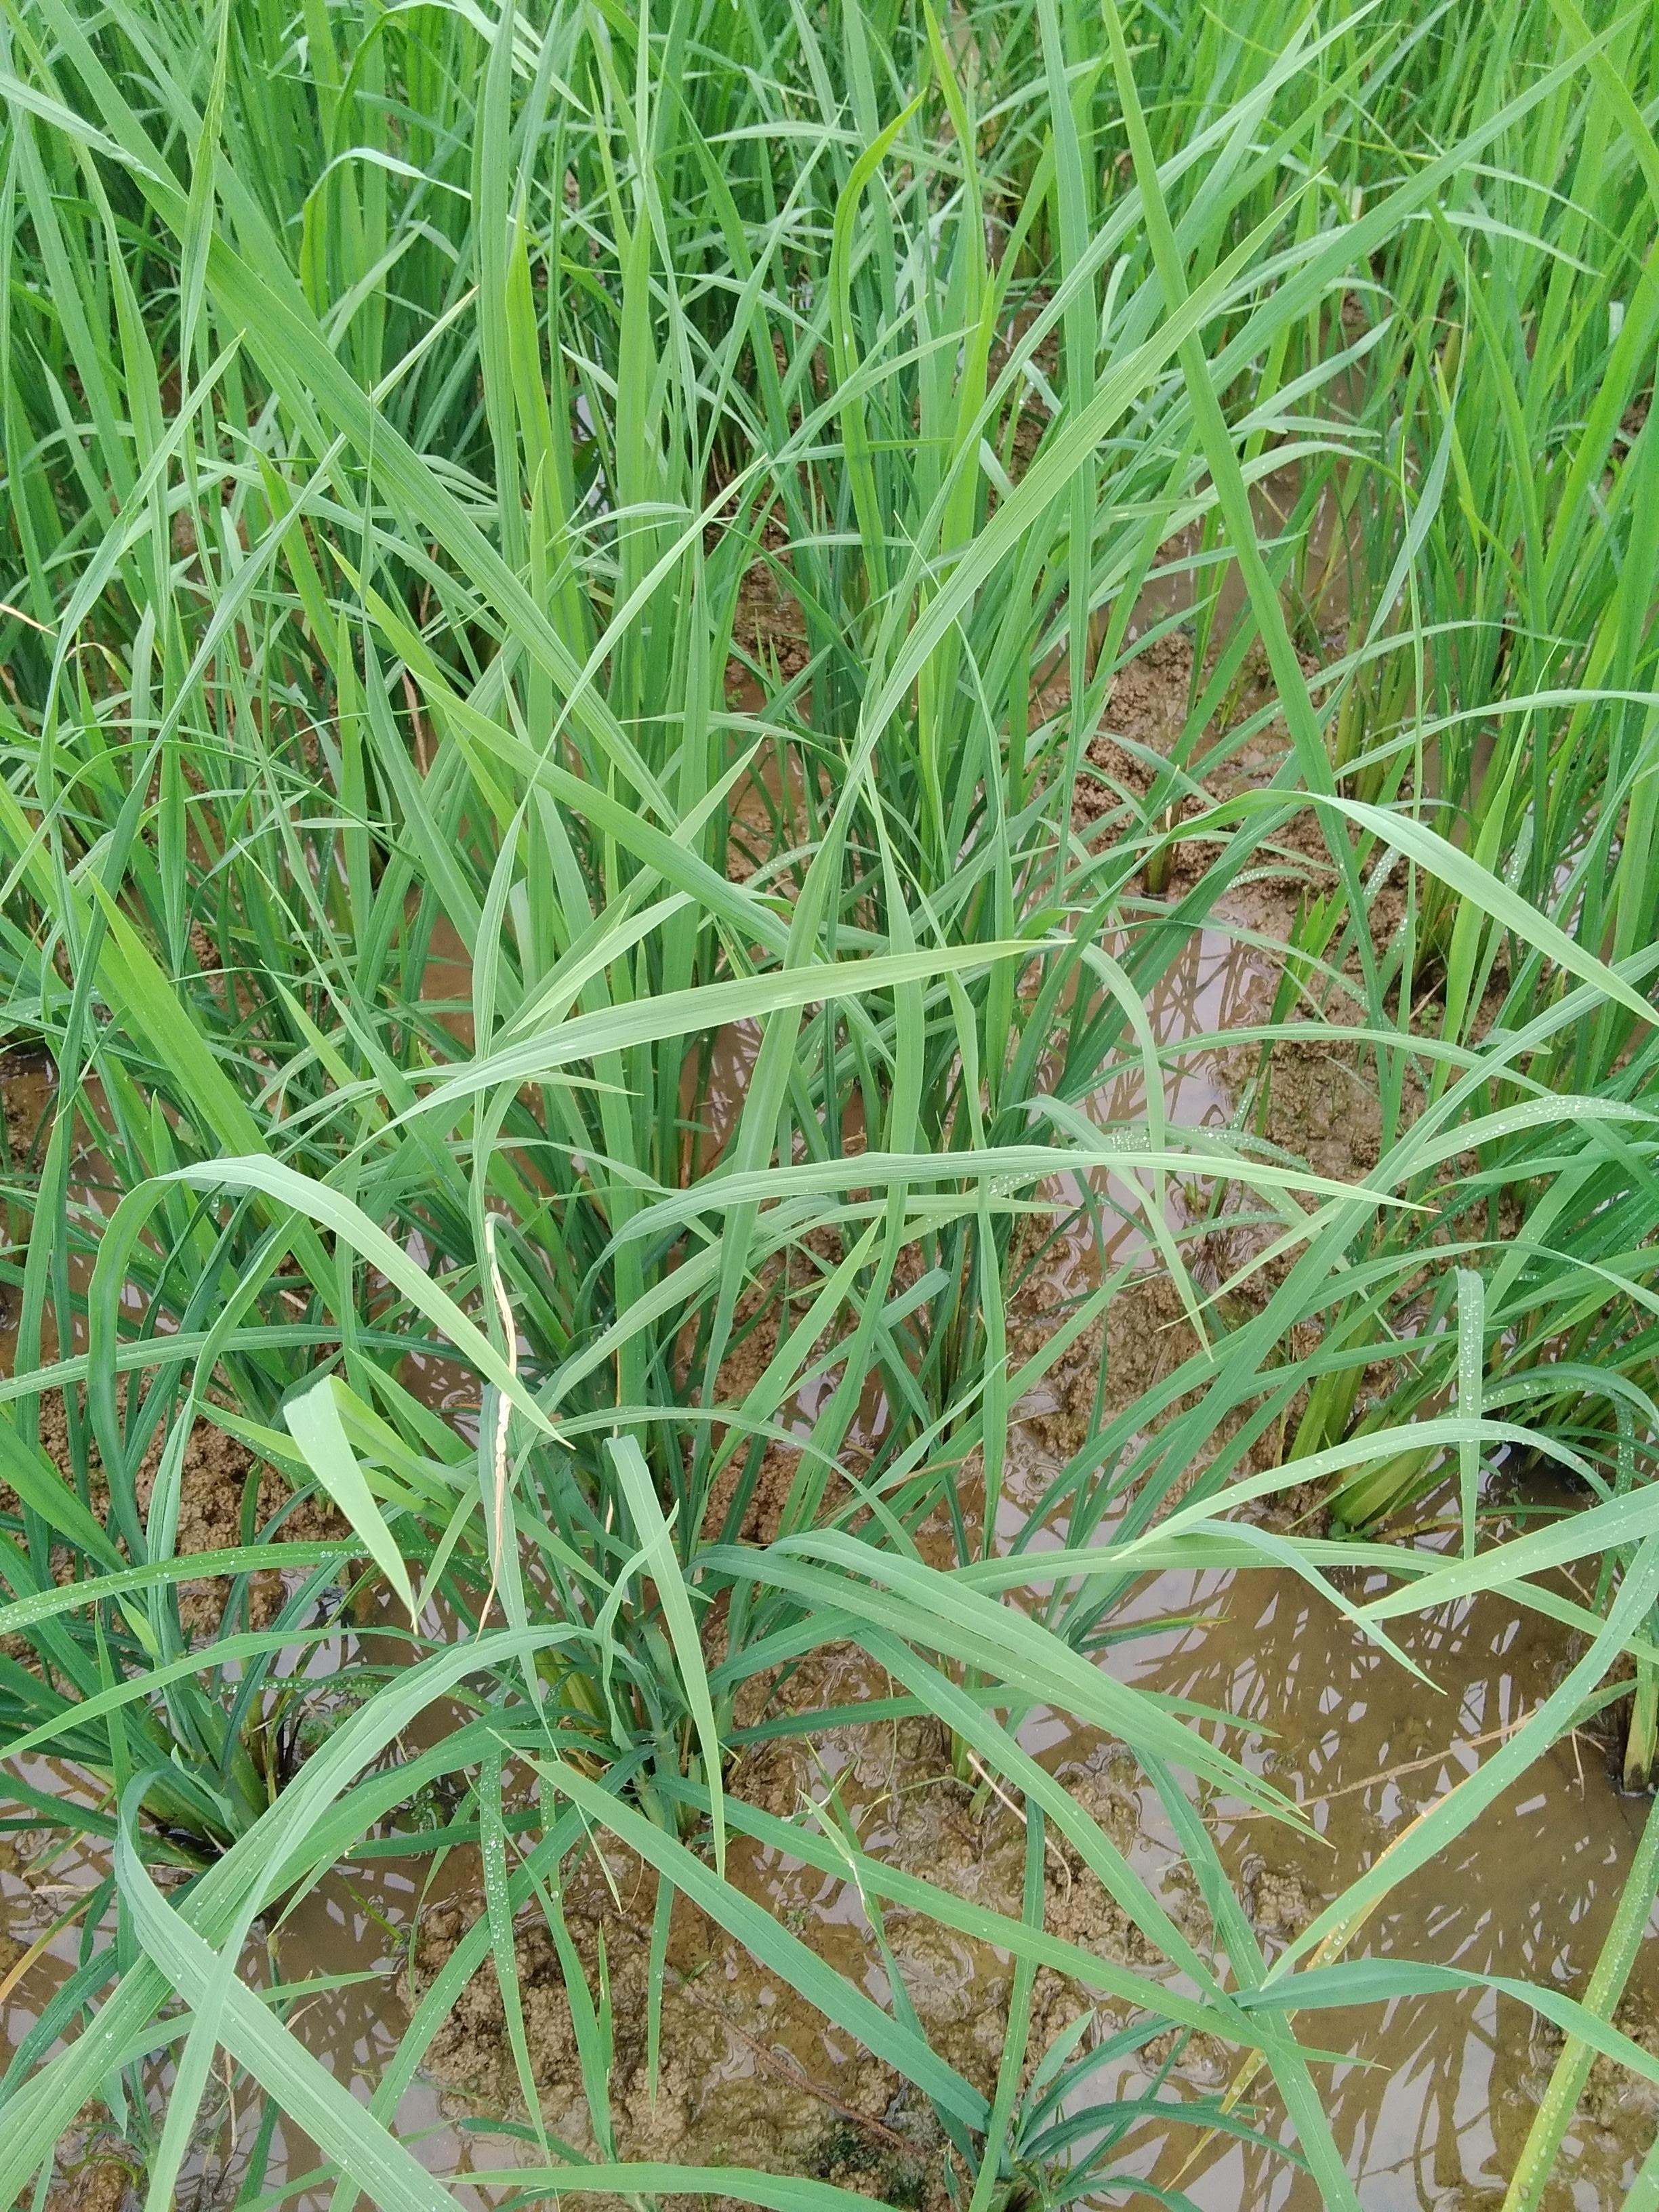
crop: rice
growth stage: vegetative
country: Nigeria
